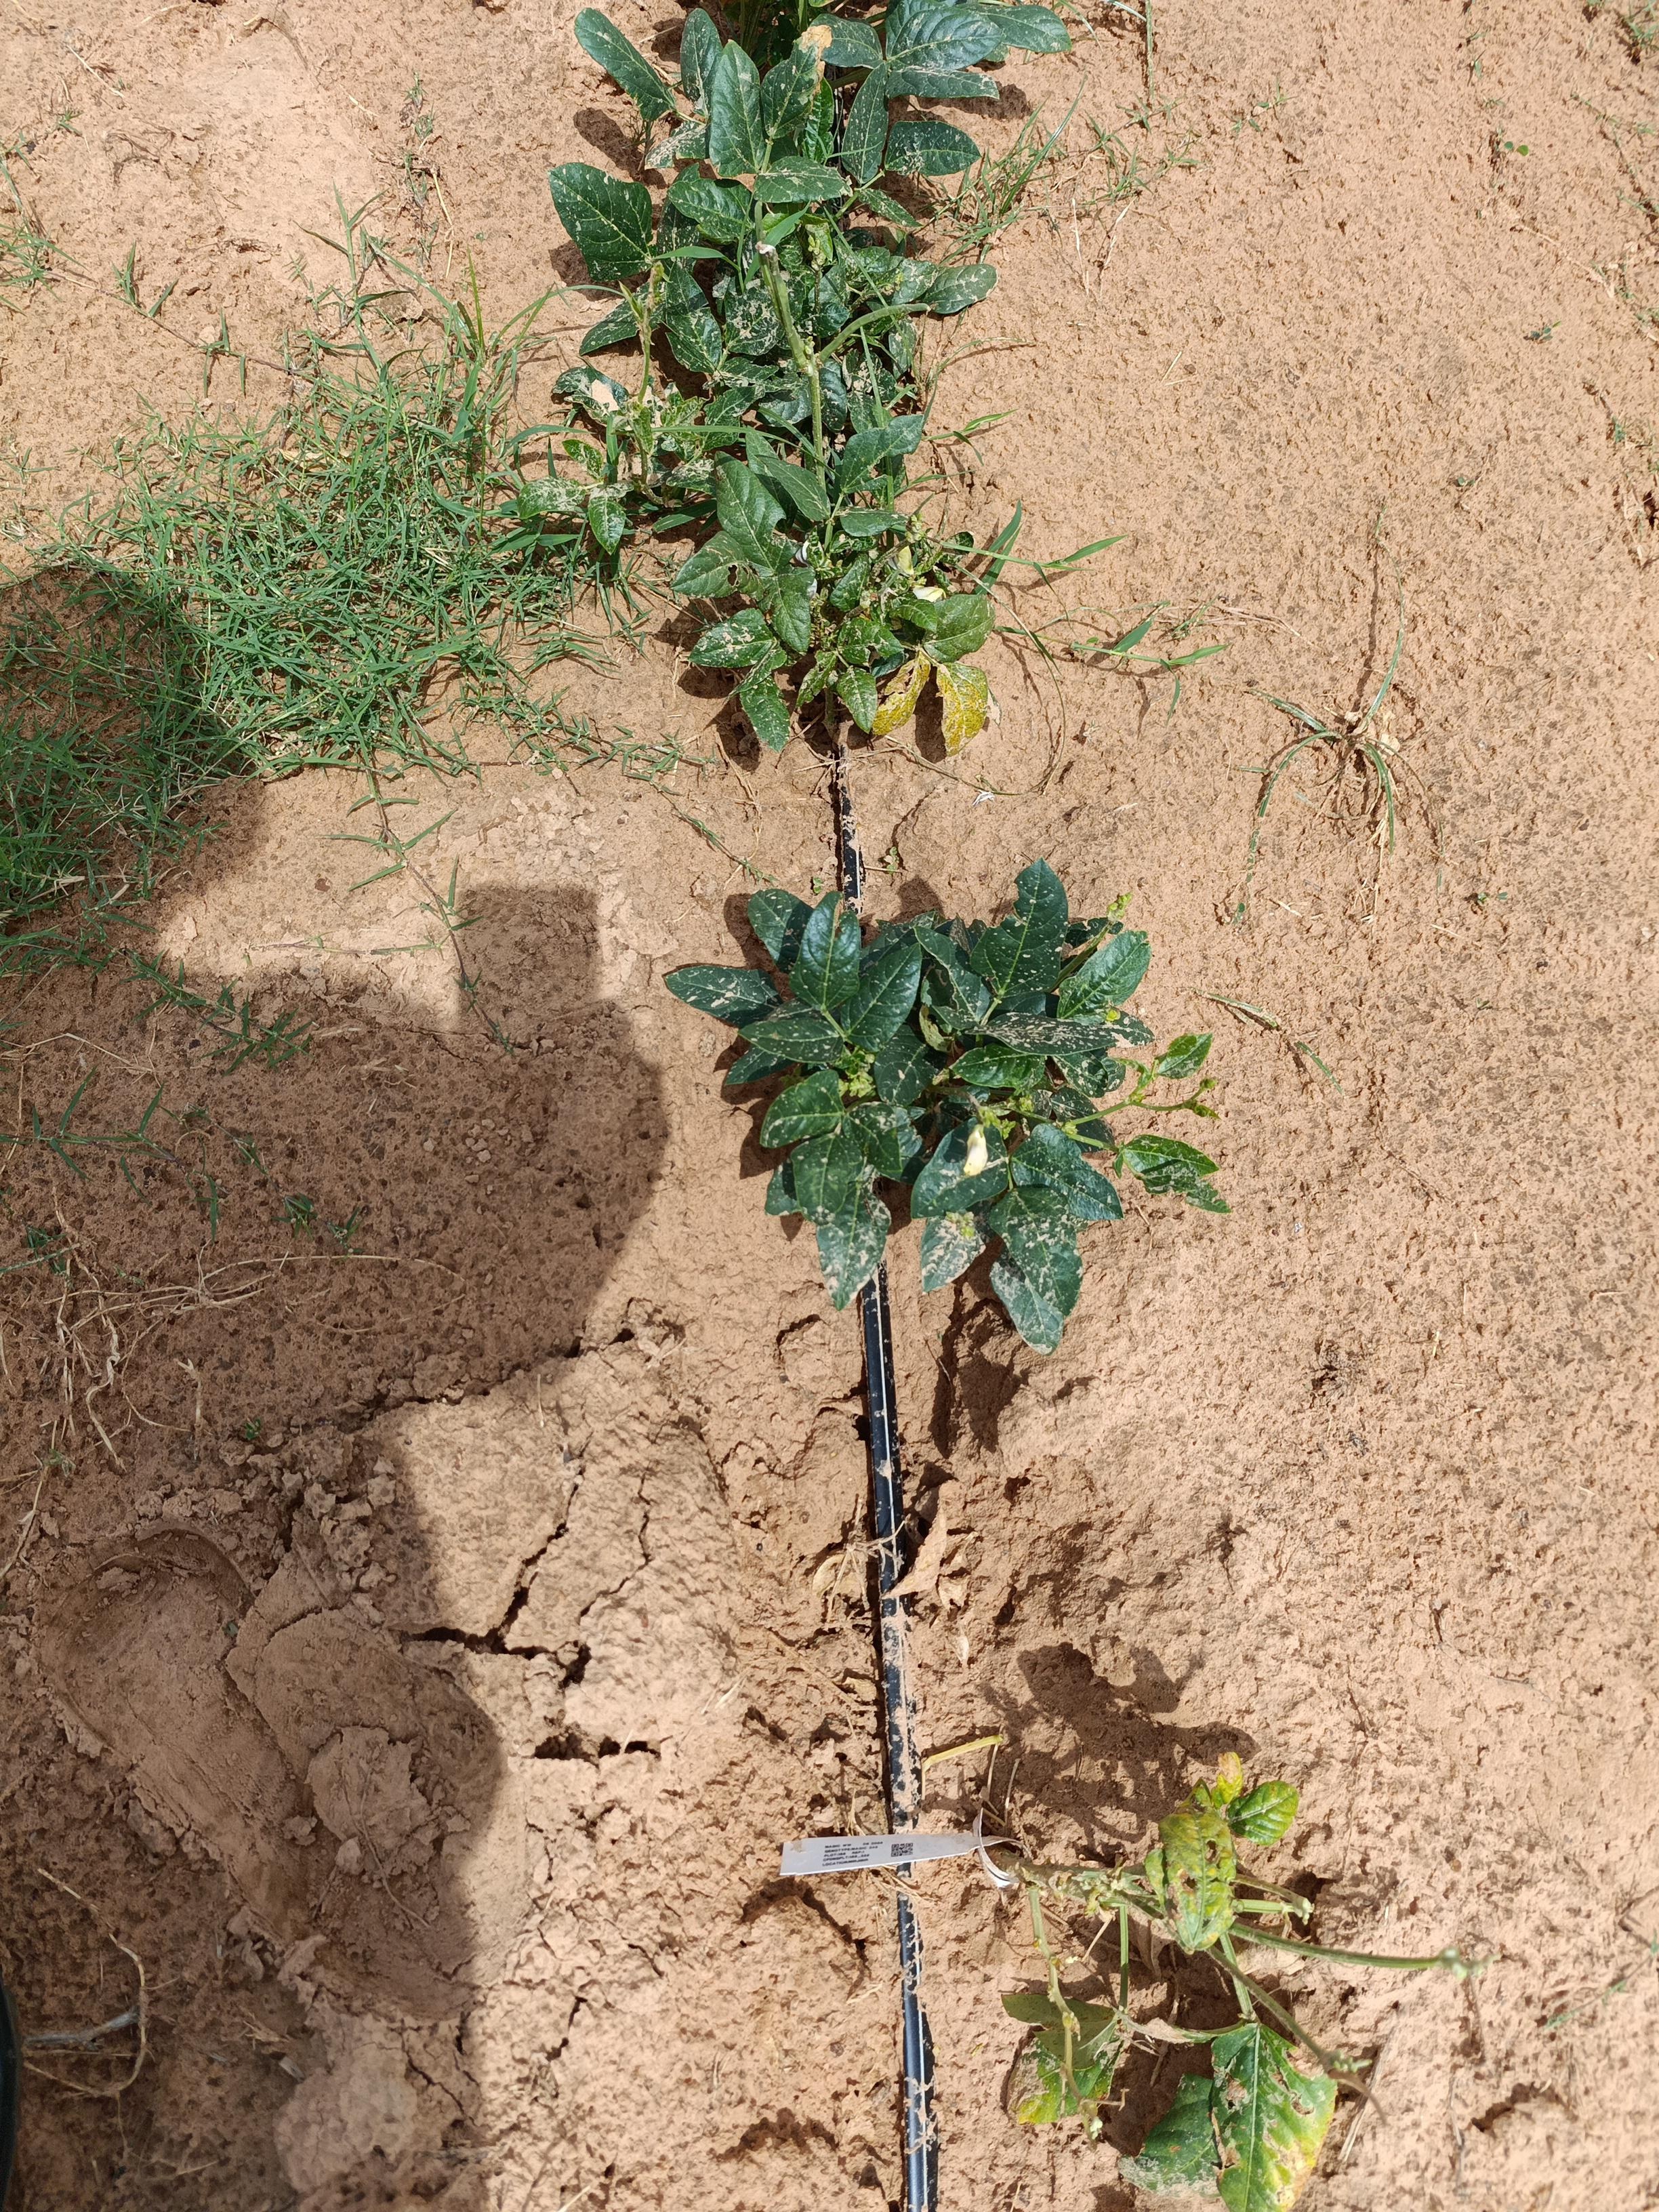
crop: cowpea
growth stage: development pod
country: Nigeria
